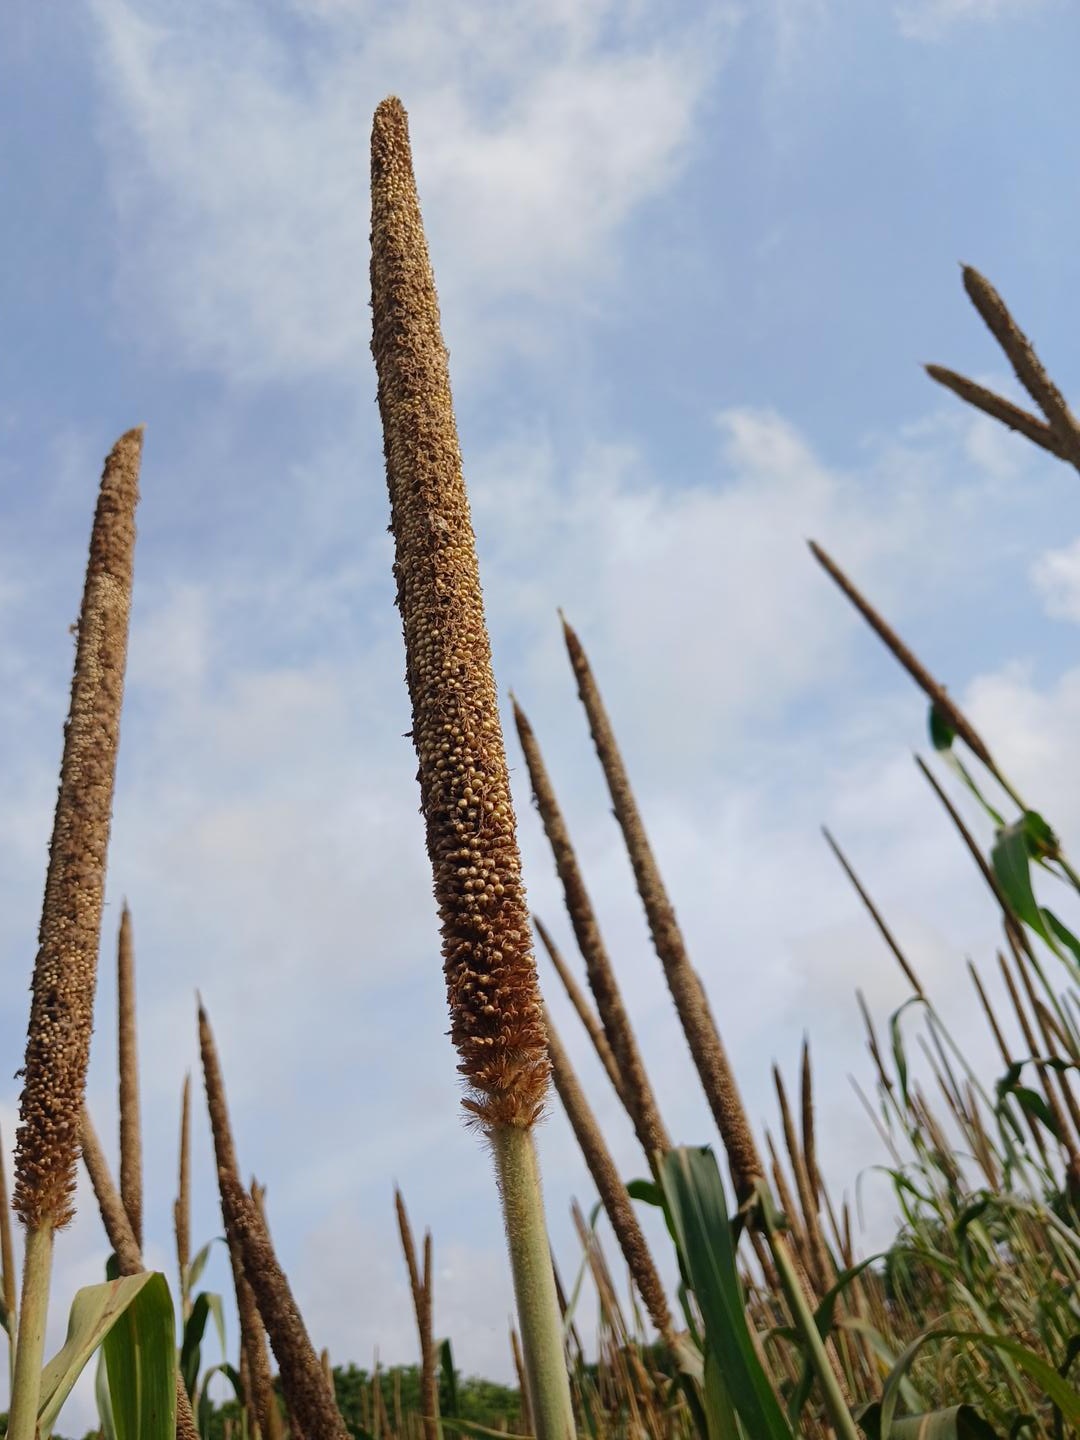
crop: pearl millet
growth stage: maturity
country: Senegal
